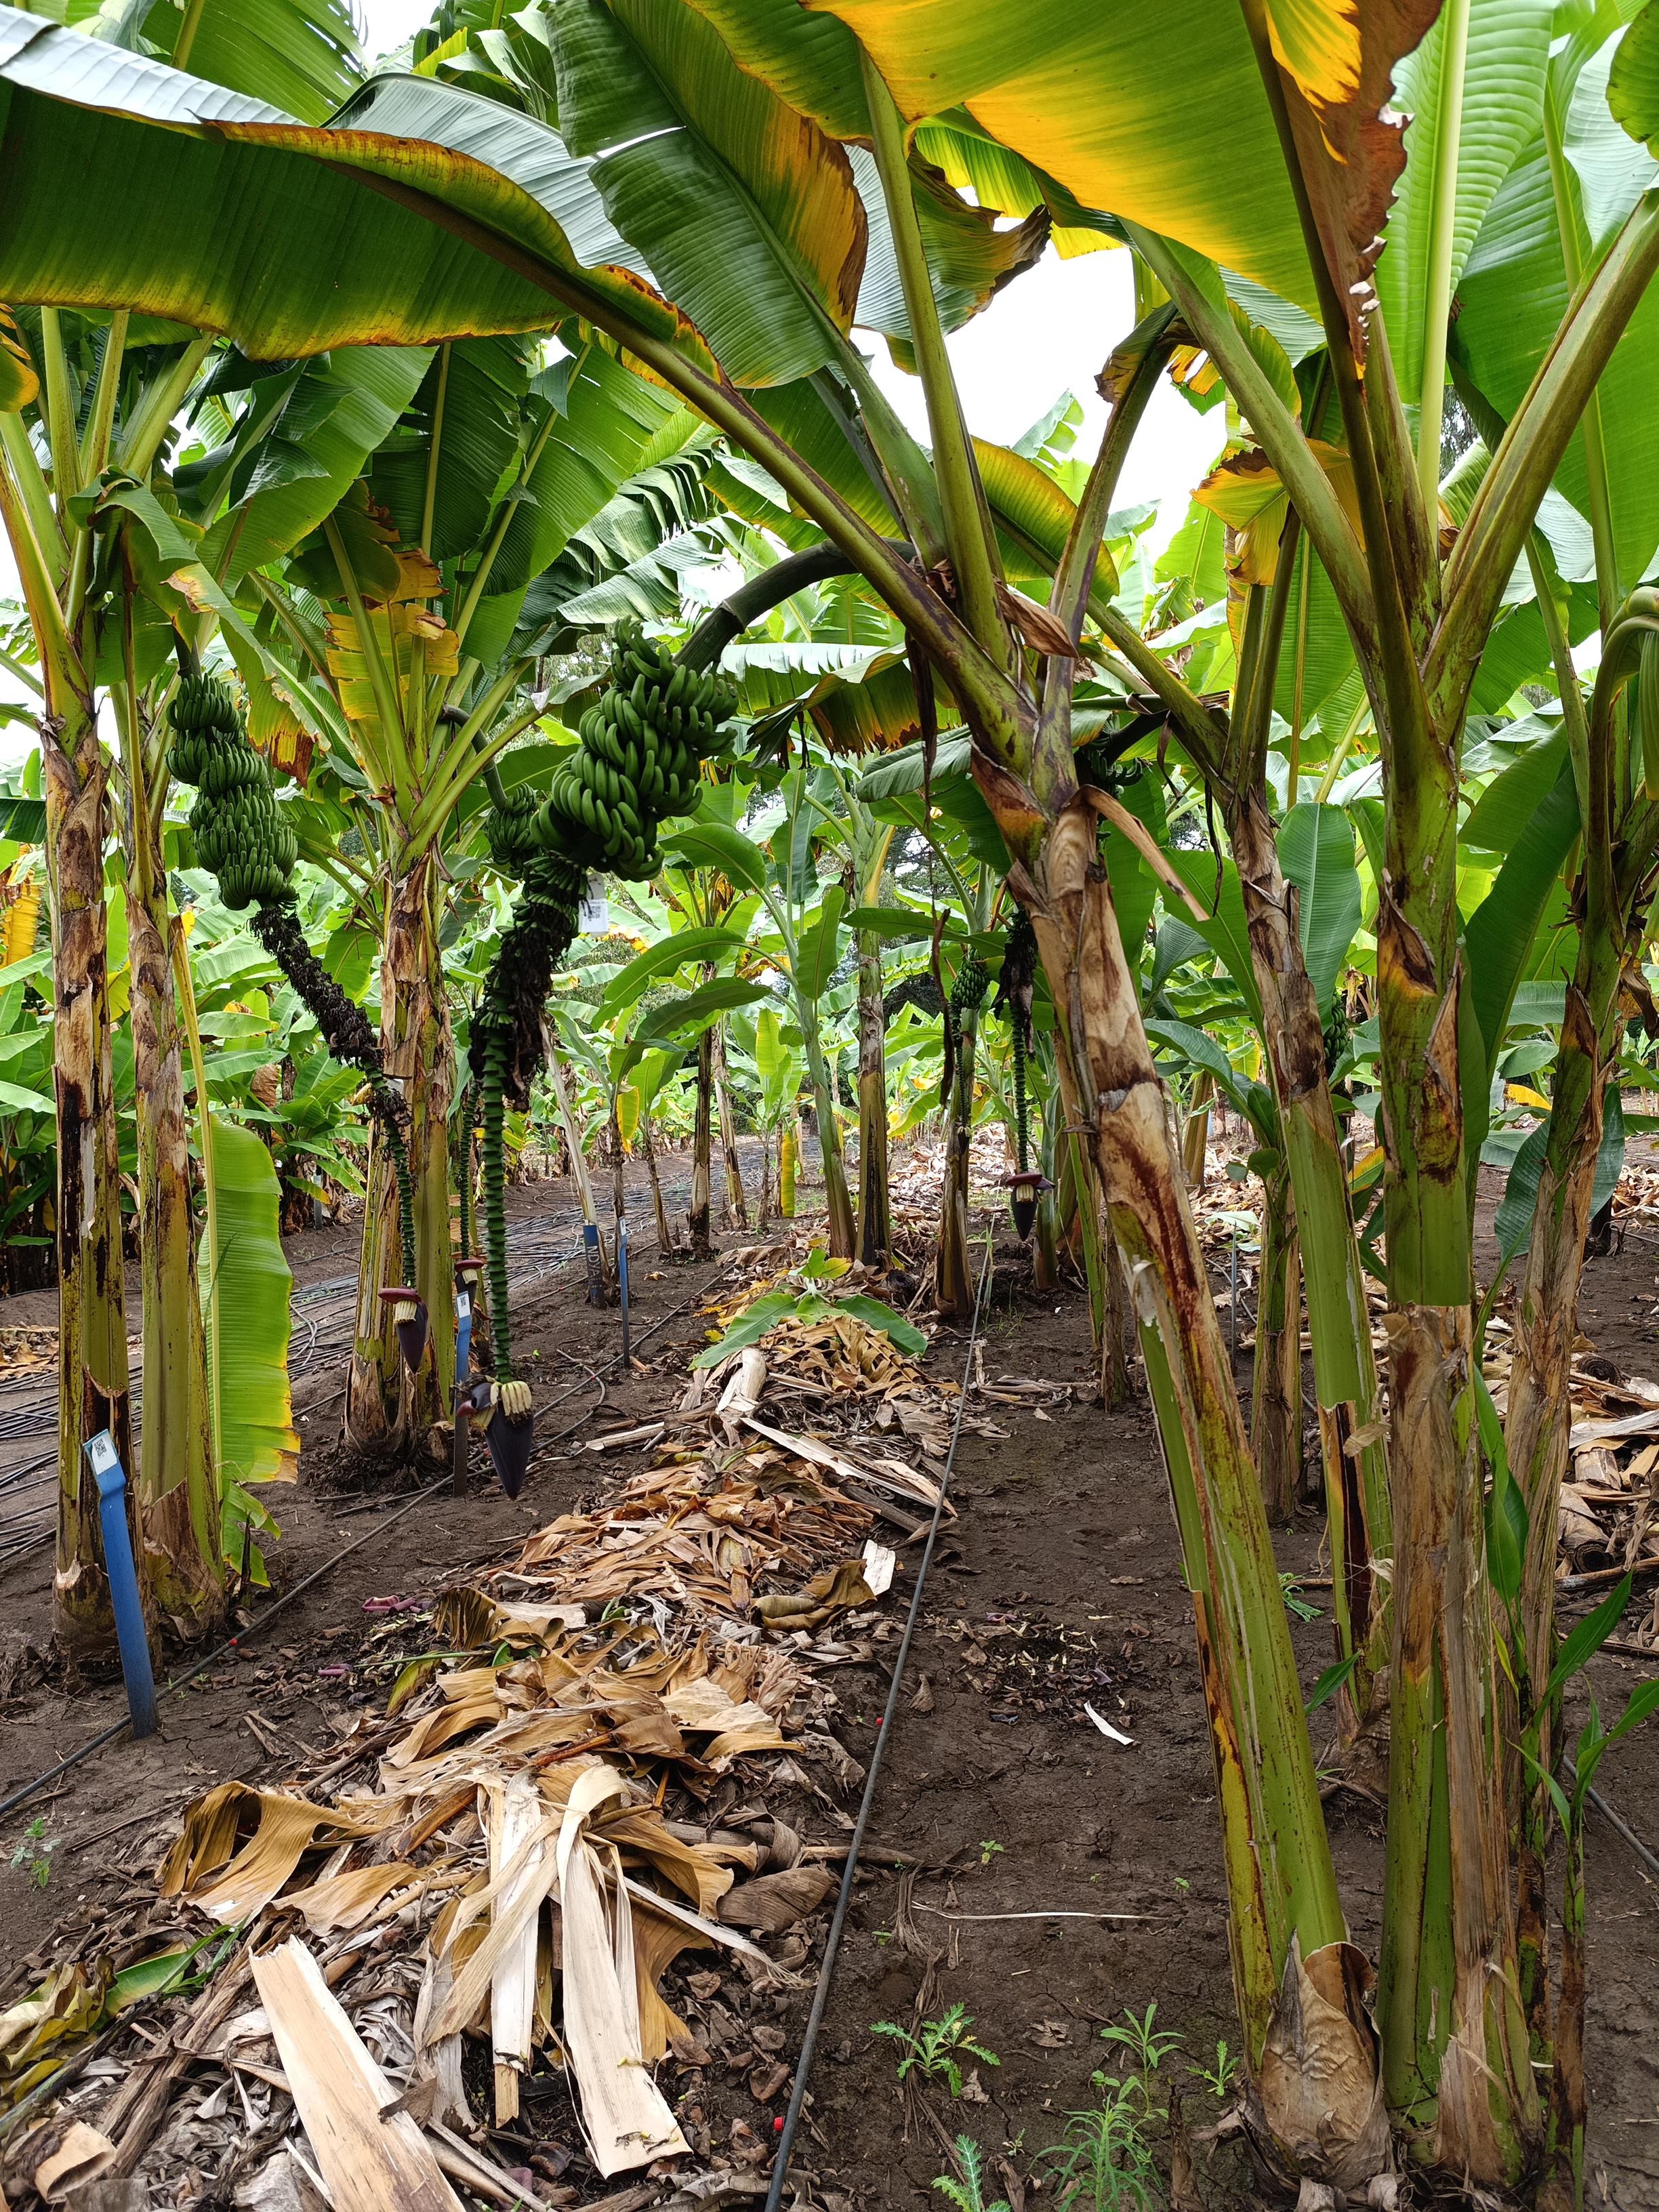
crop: banana
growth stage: development fruit
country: Tanzania
